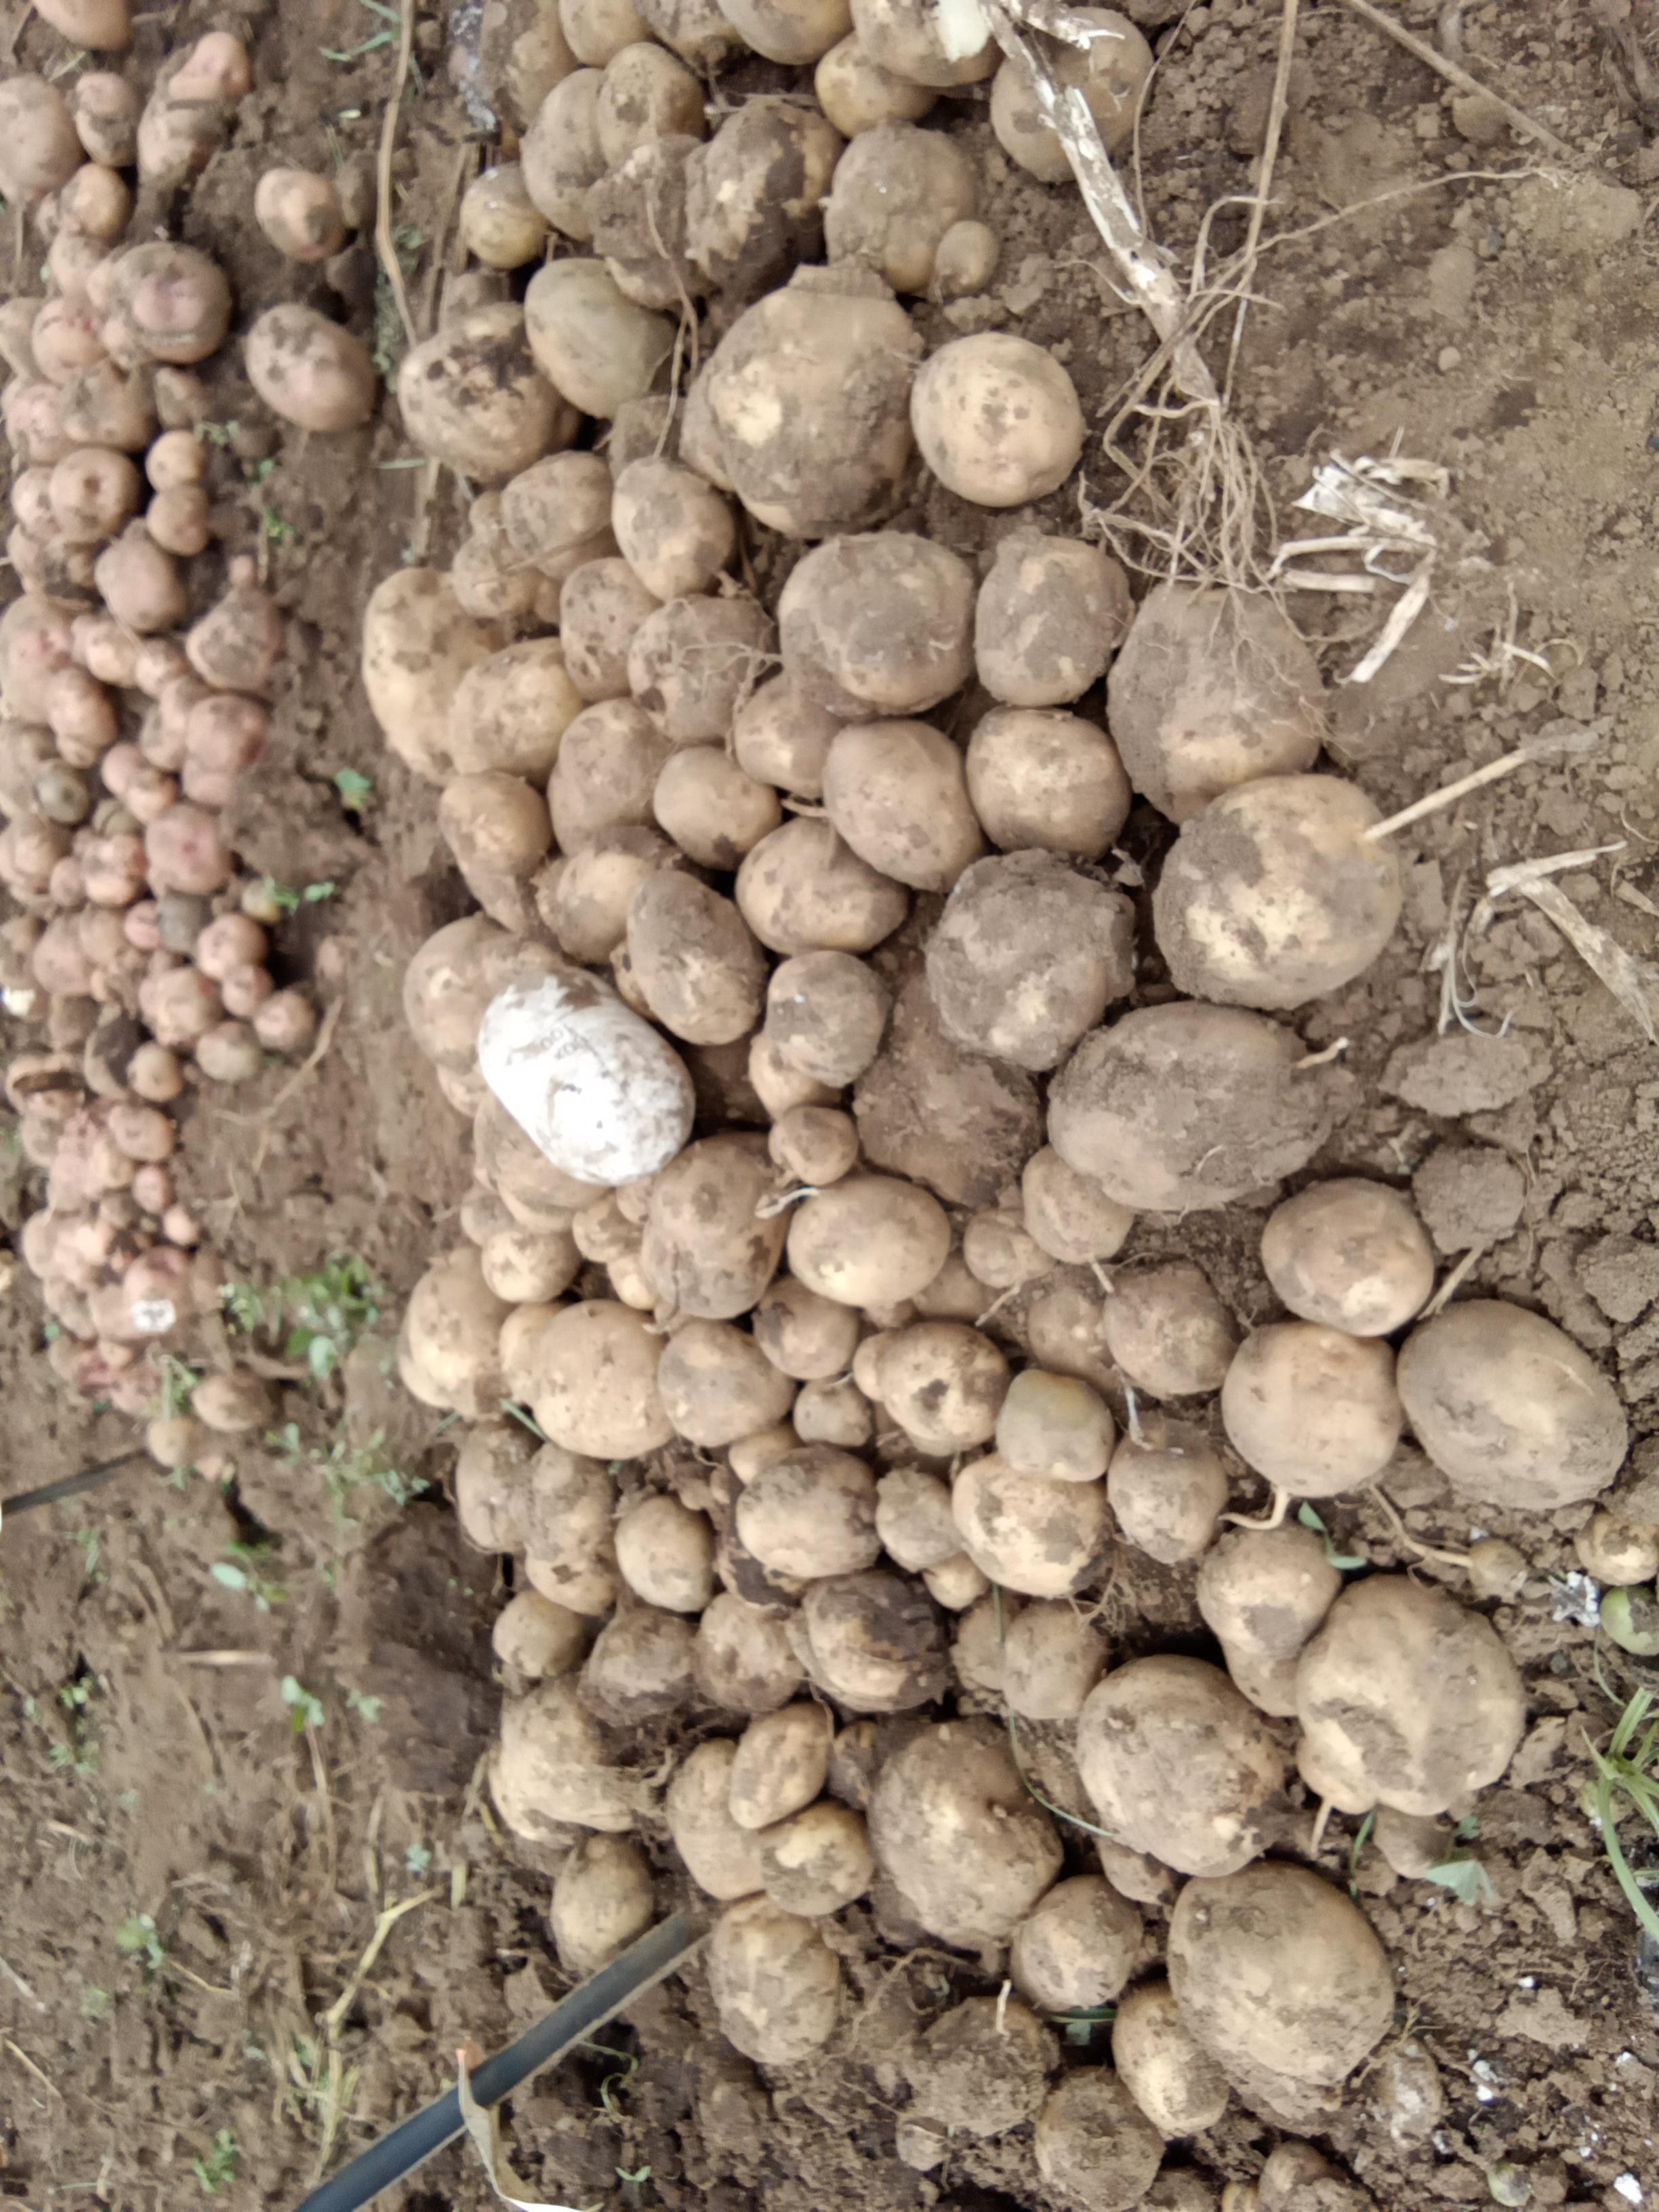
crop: potato
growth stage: harvest
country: Kenya
